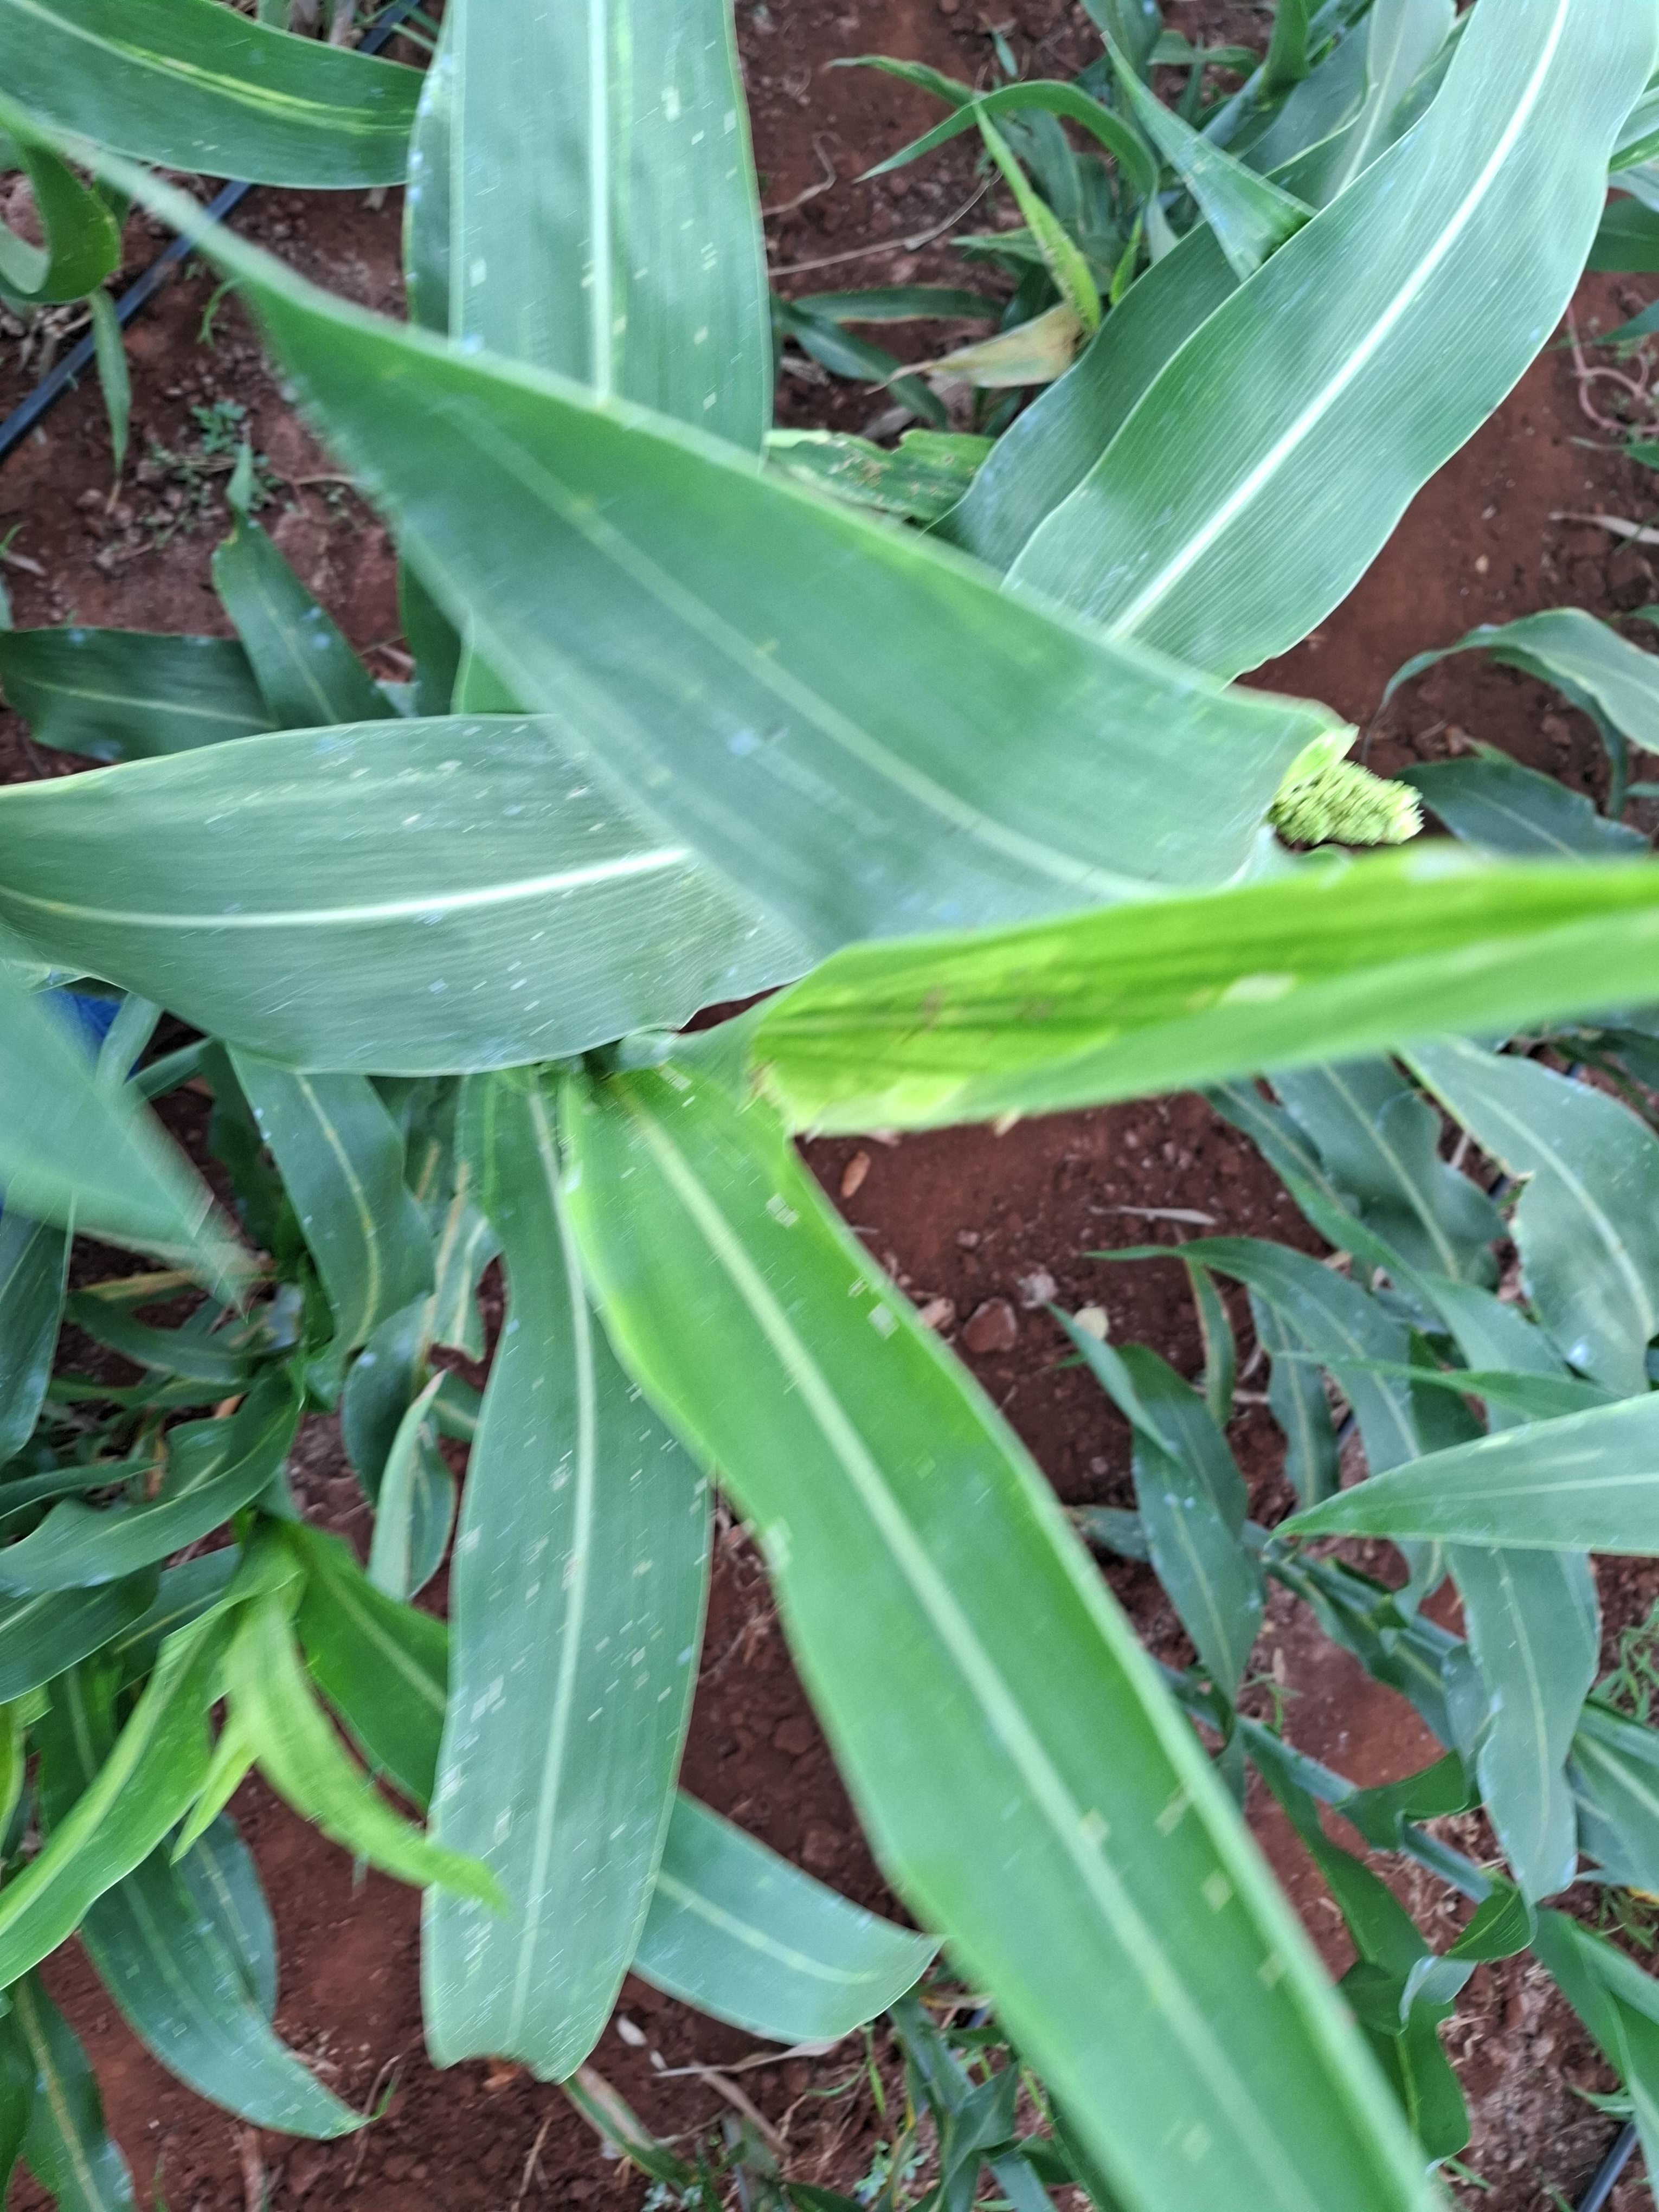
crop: sorghum
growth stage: flowering
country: Kenya
